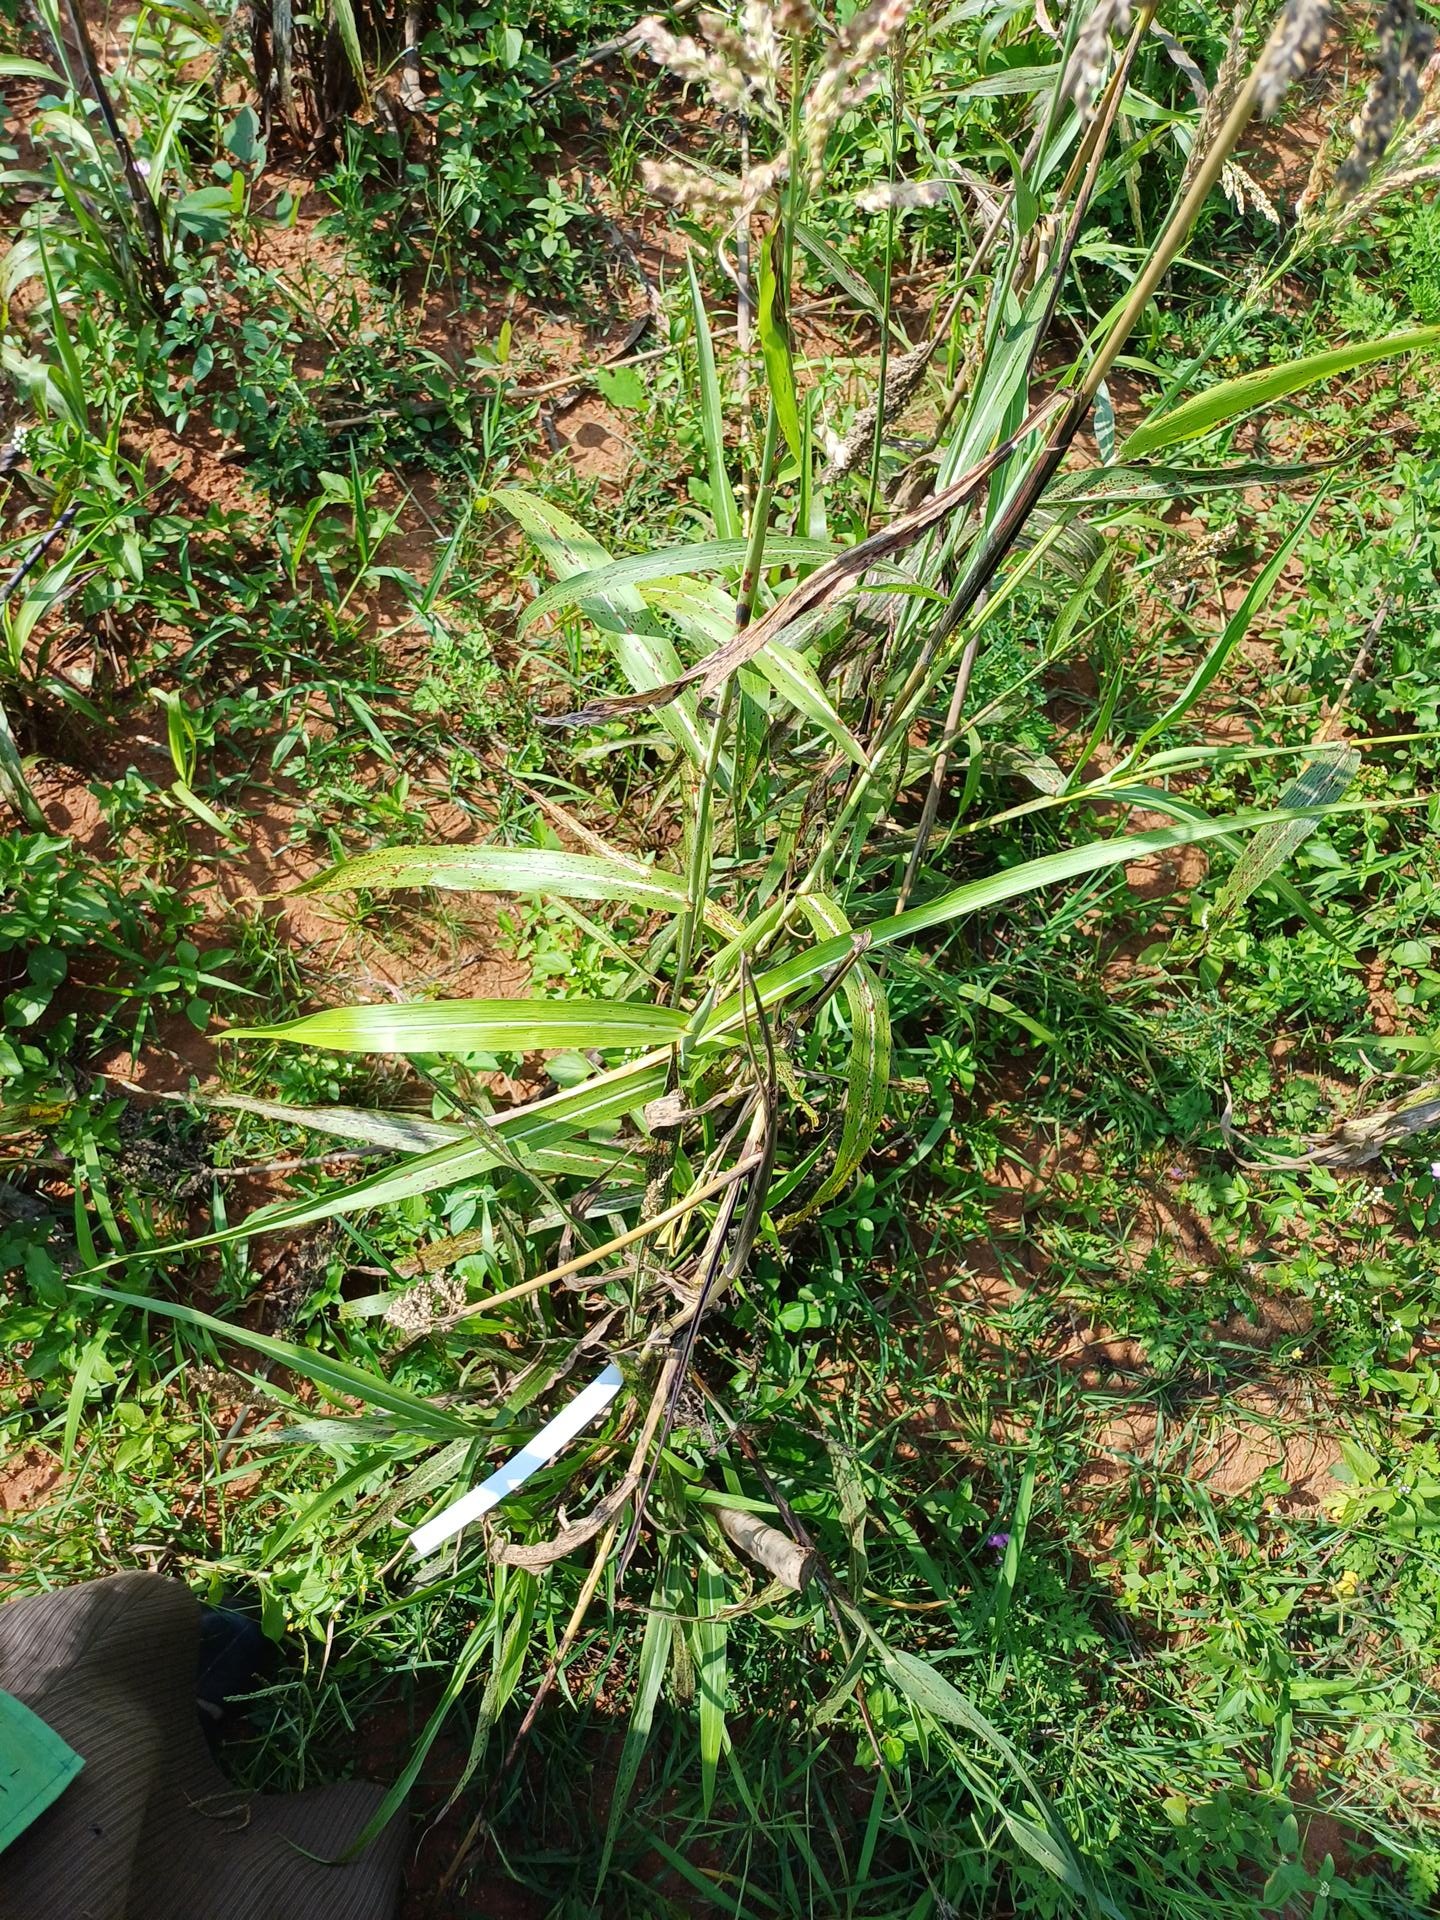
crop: sorghum
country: Kenya
